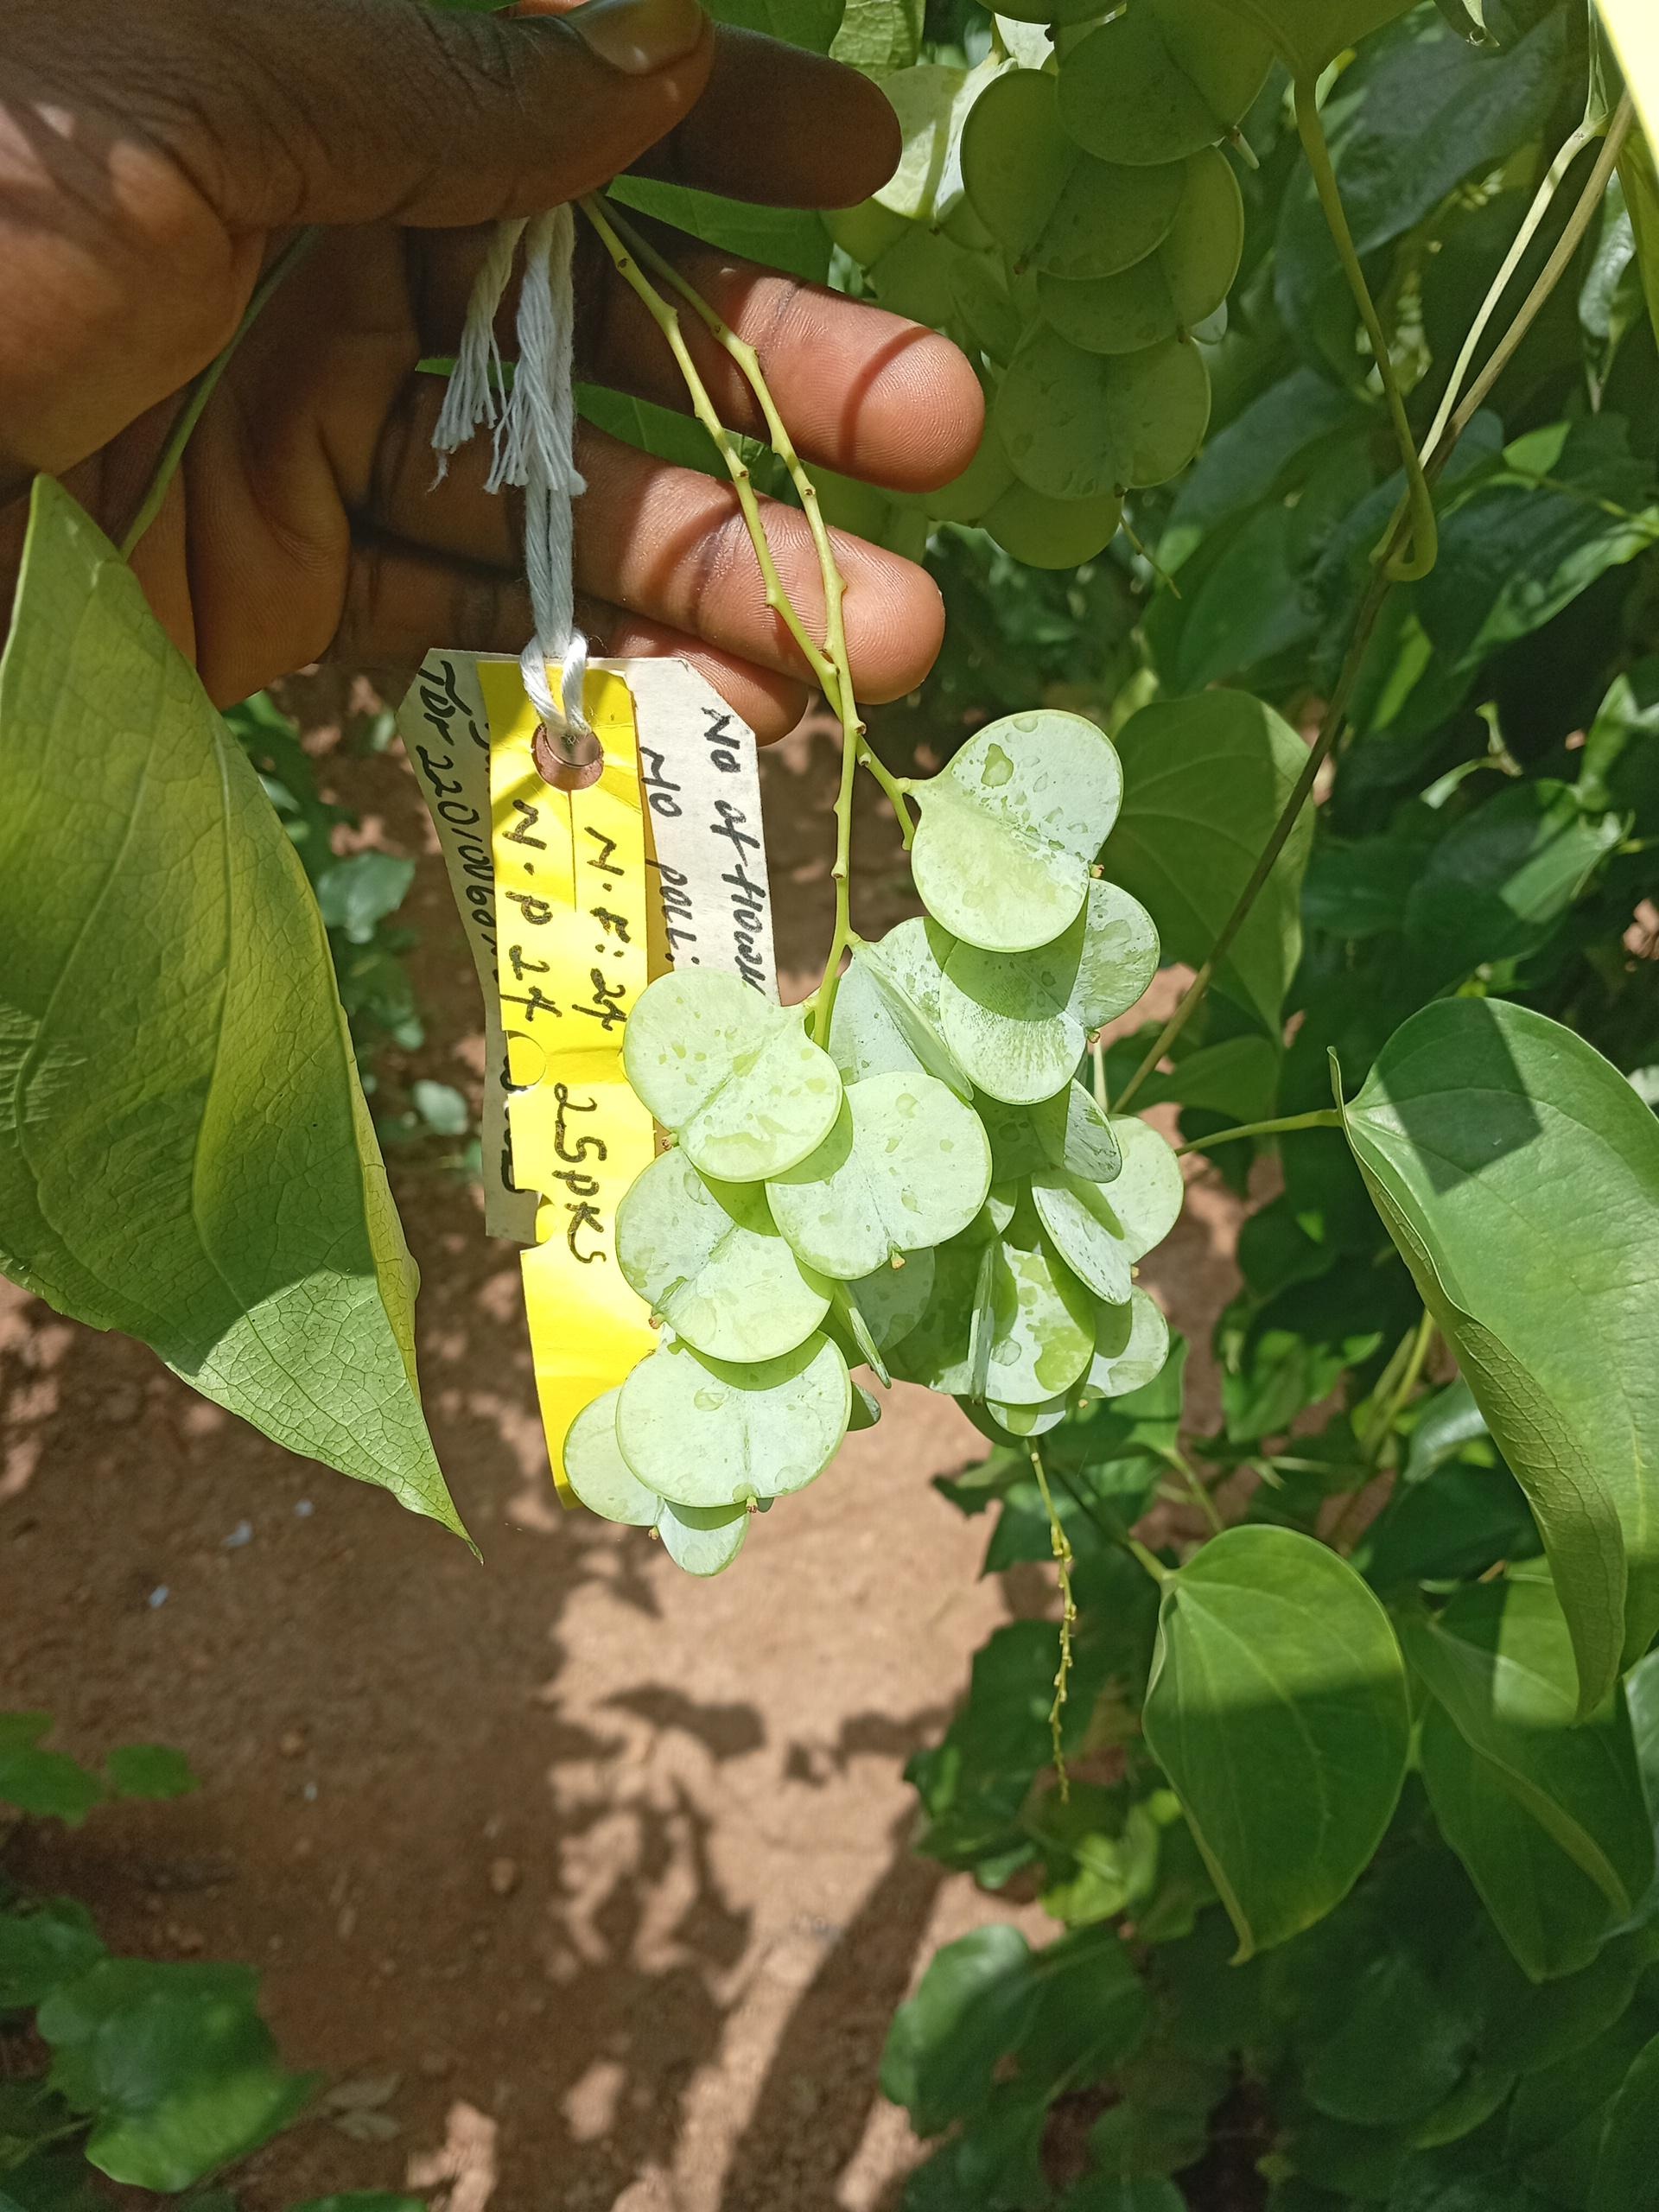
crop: yam
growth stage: flowering
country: Nigeria
